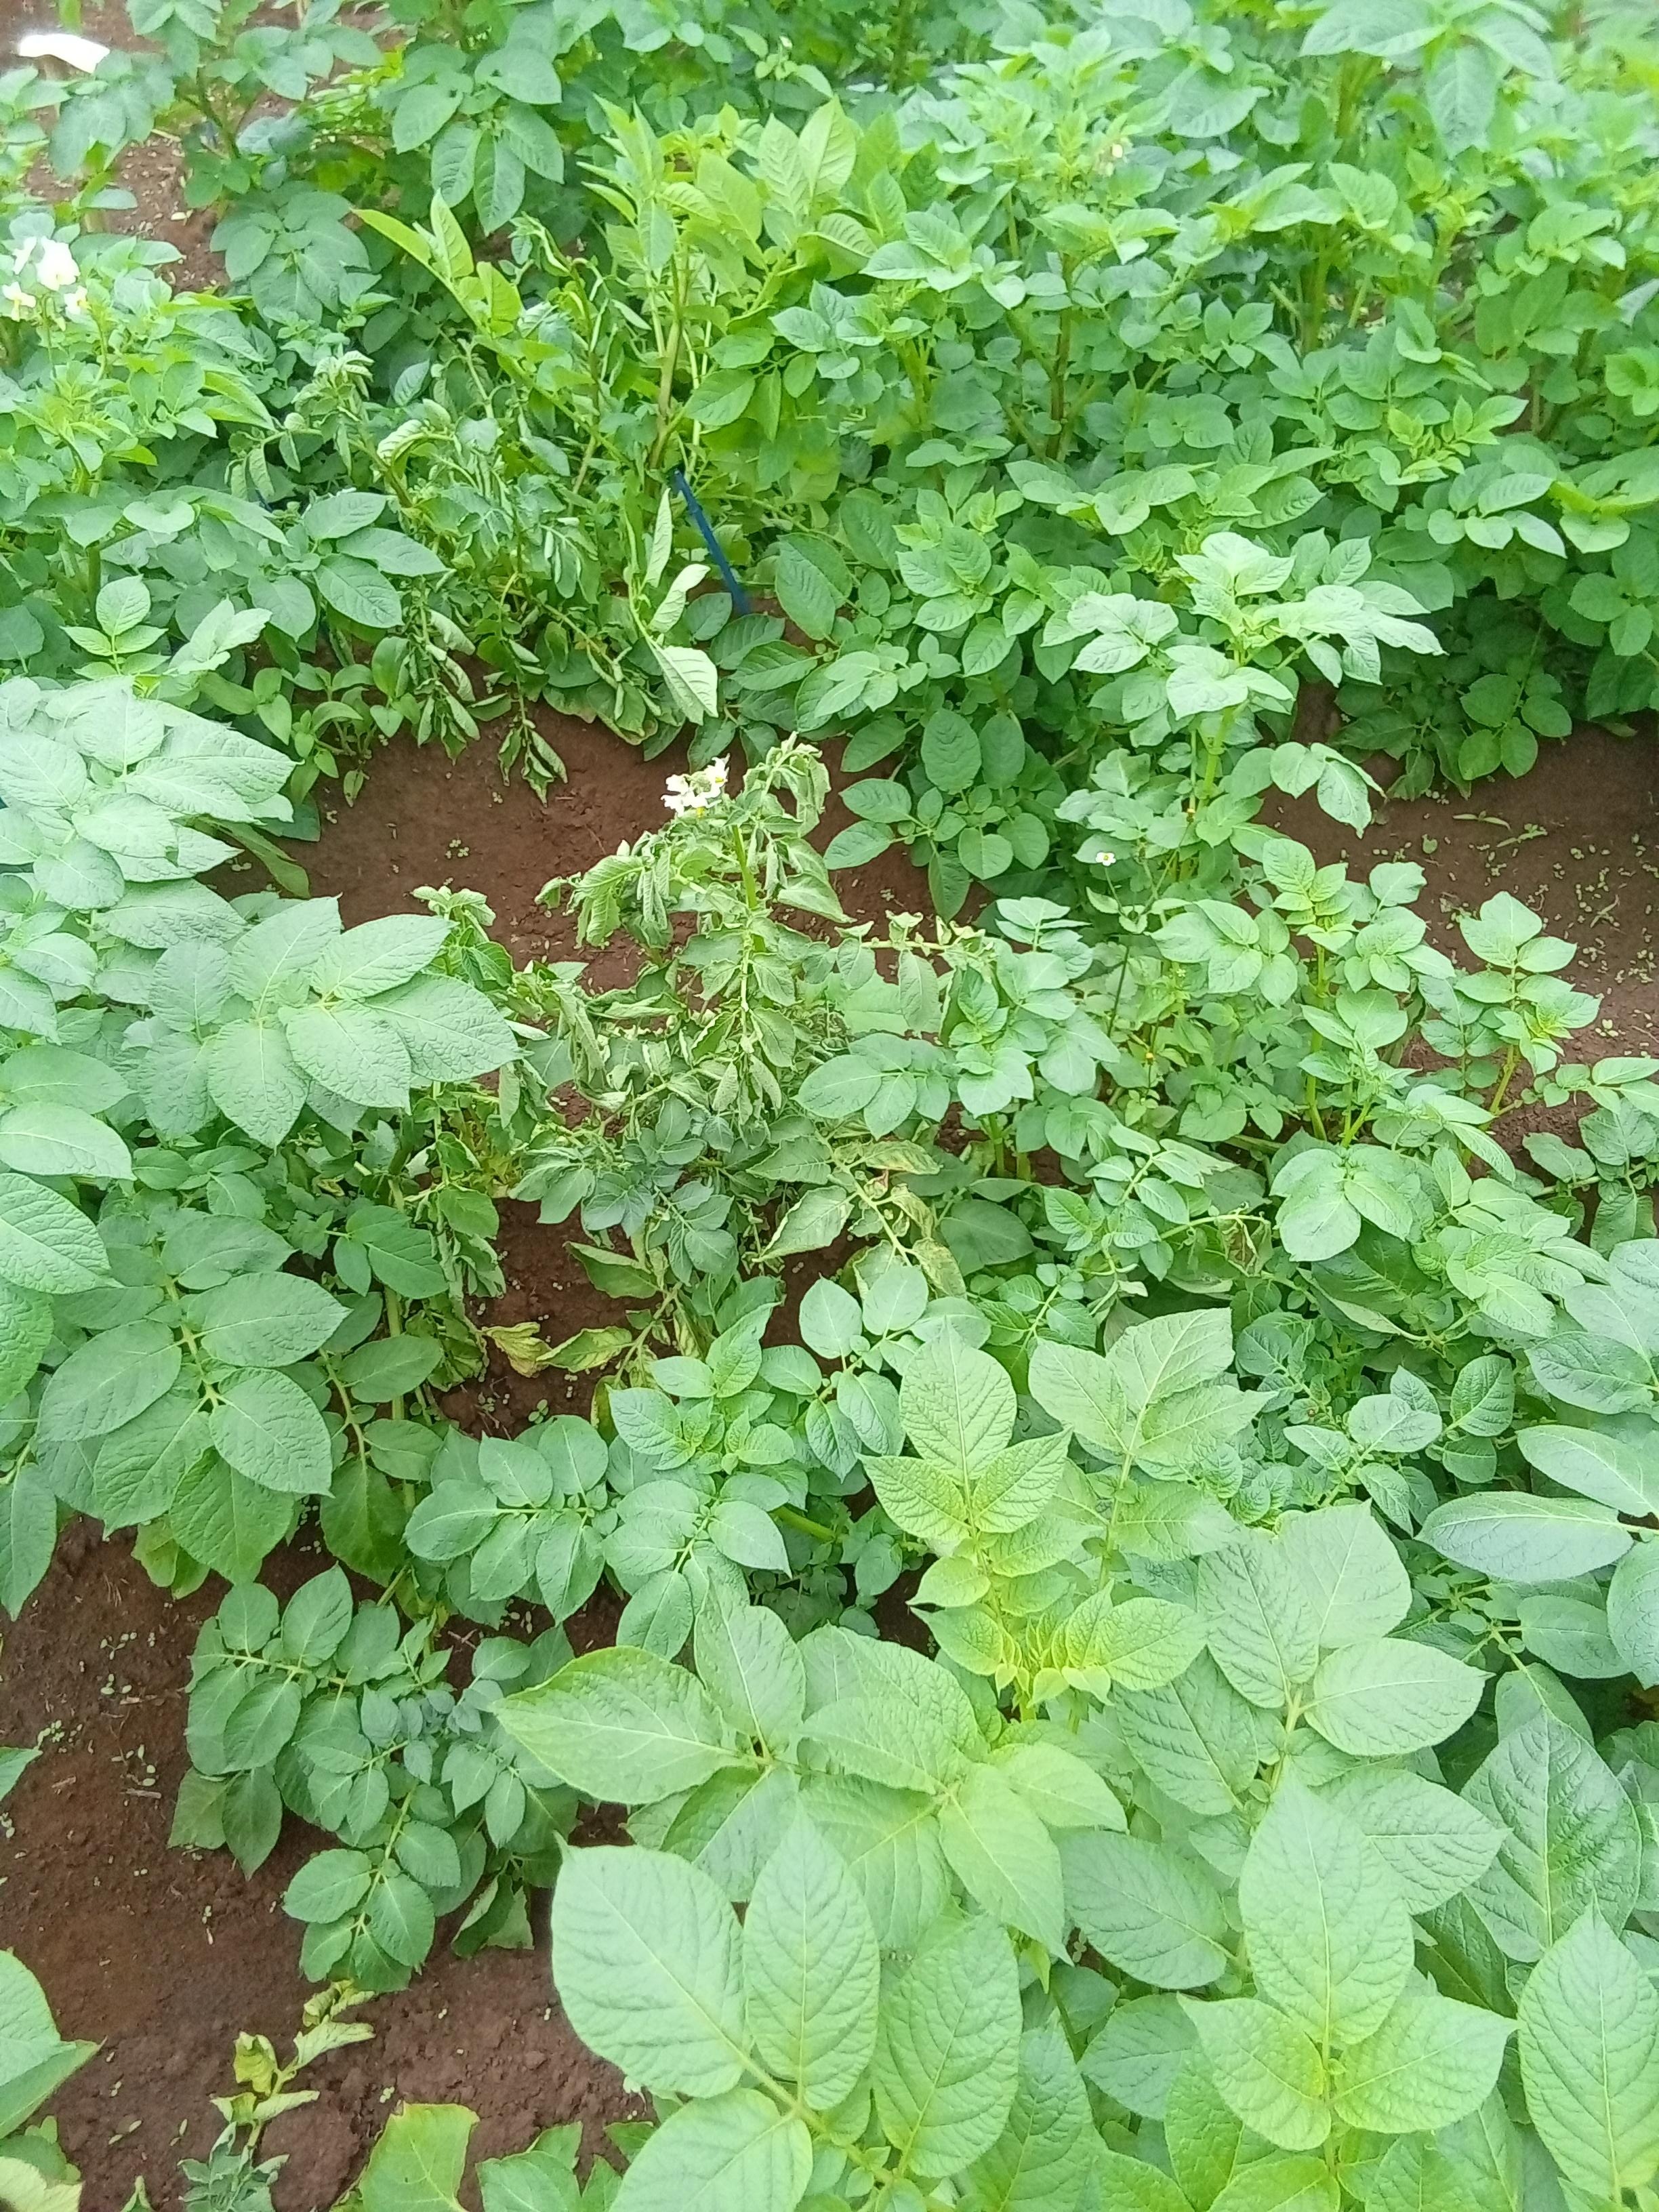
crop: potato
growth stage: flowering
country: Kenya
